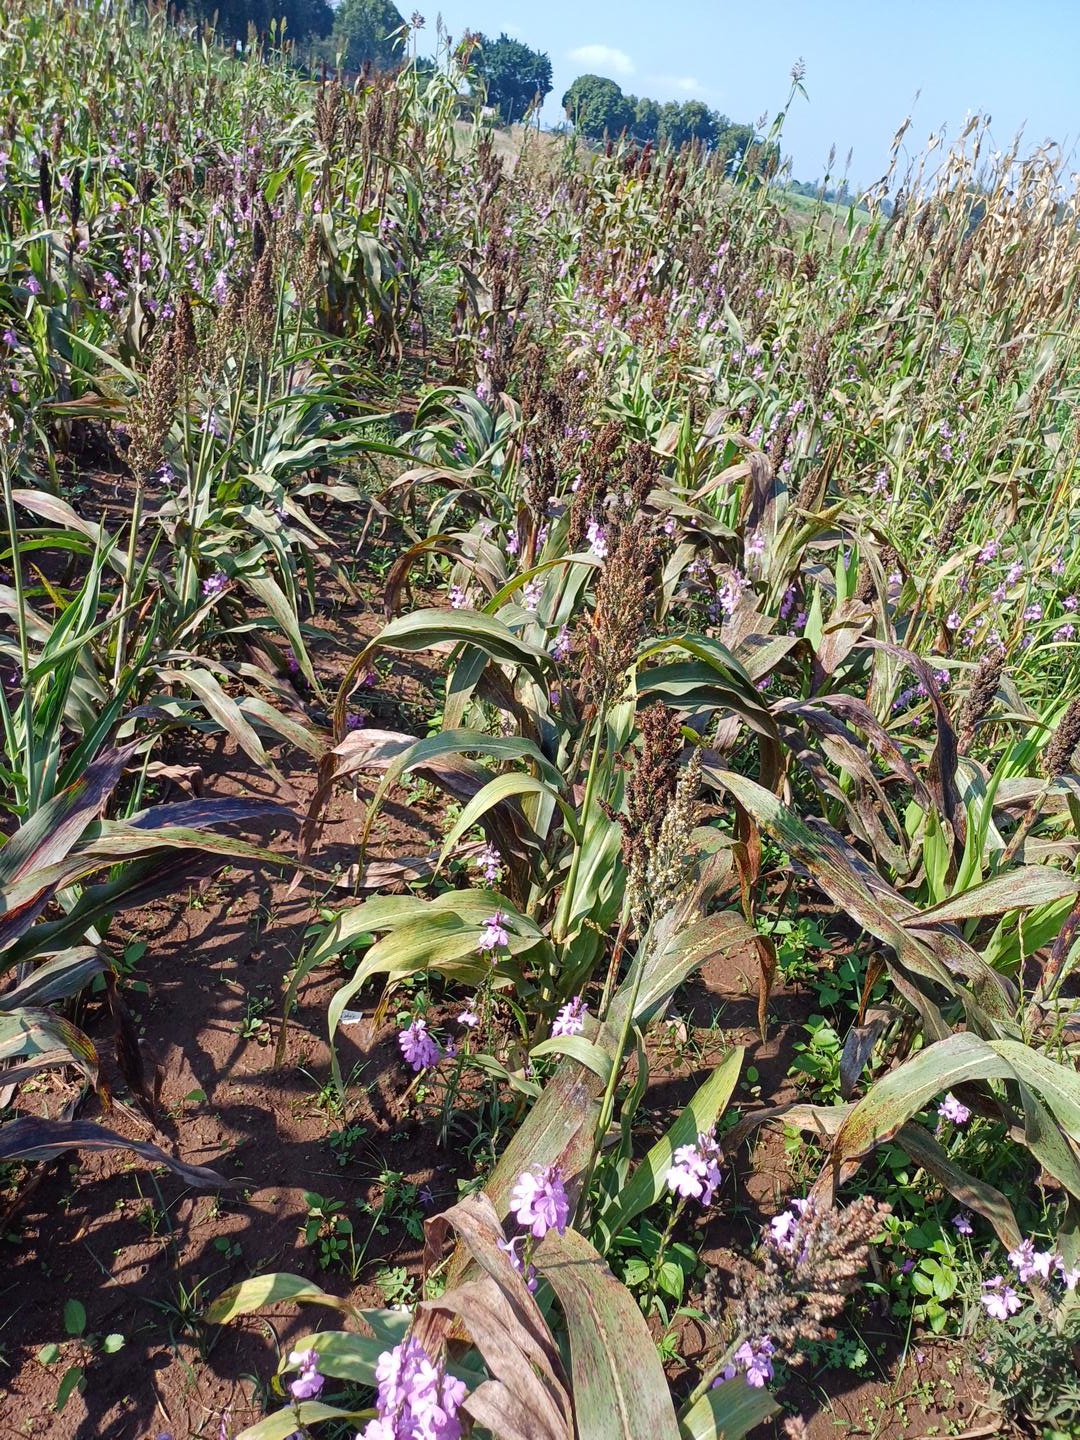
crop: sorghum
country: Kenya
